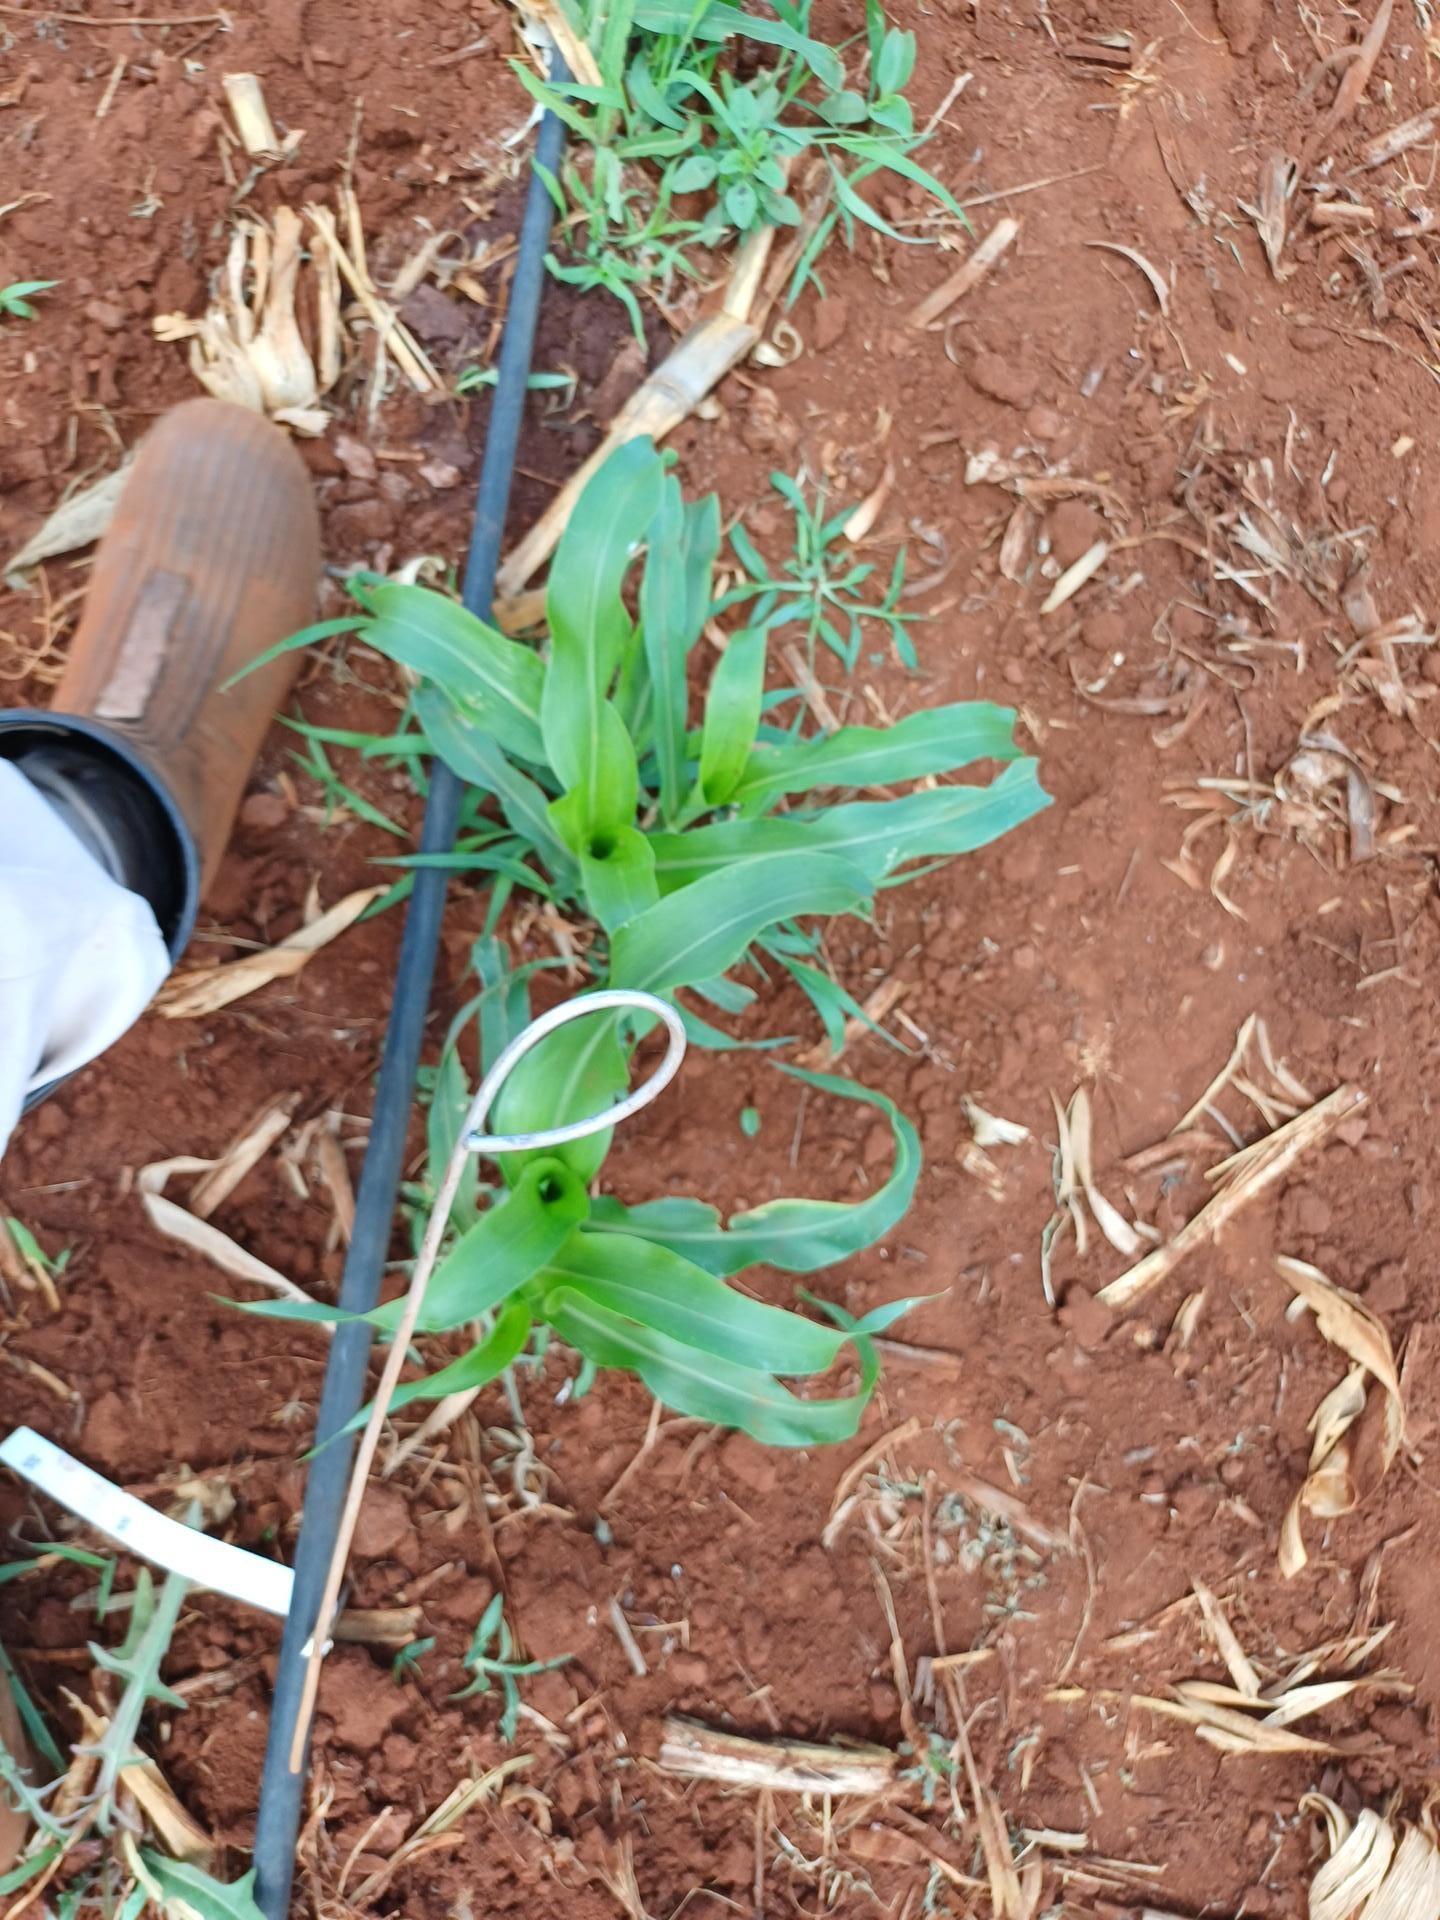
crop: sorghum
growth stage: vegetative
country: Kenya
